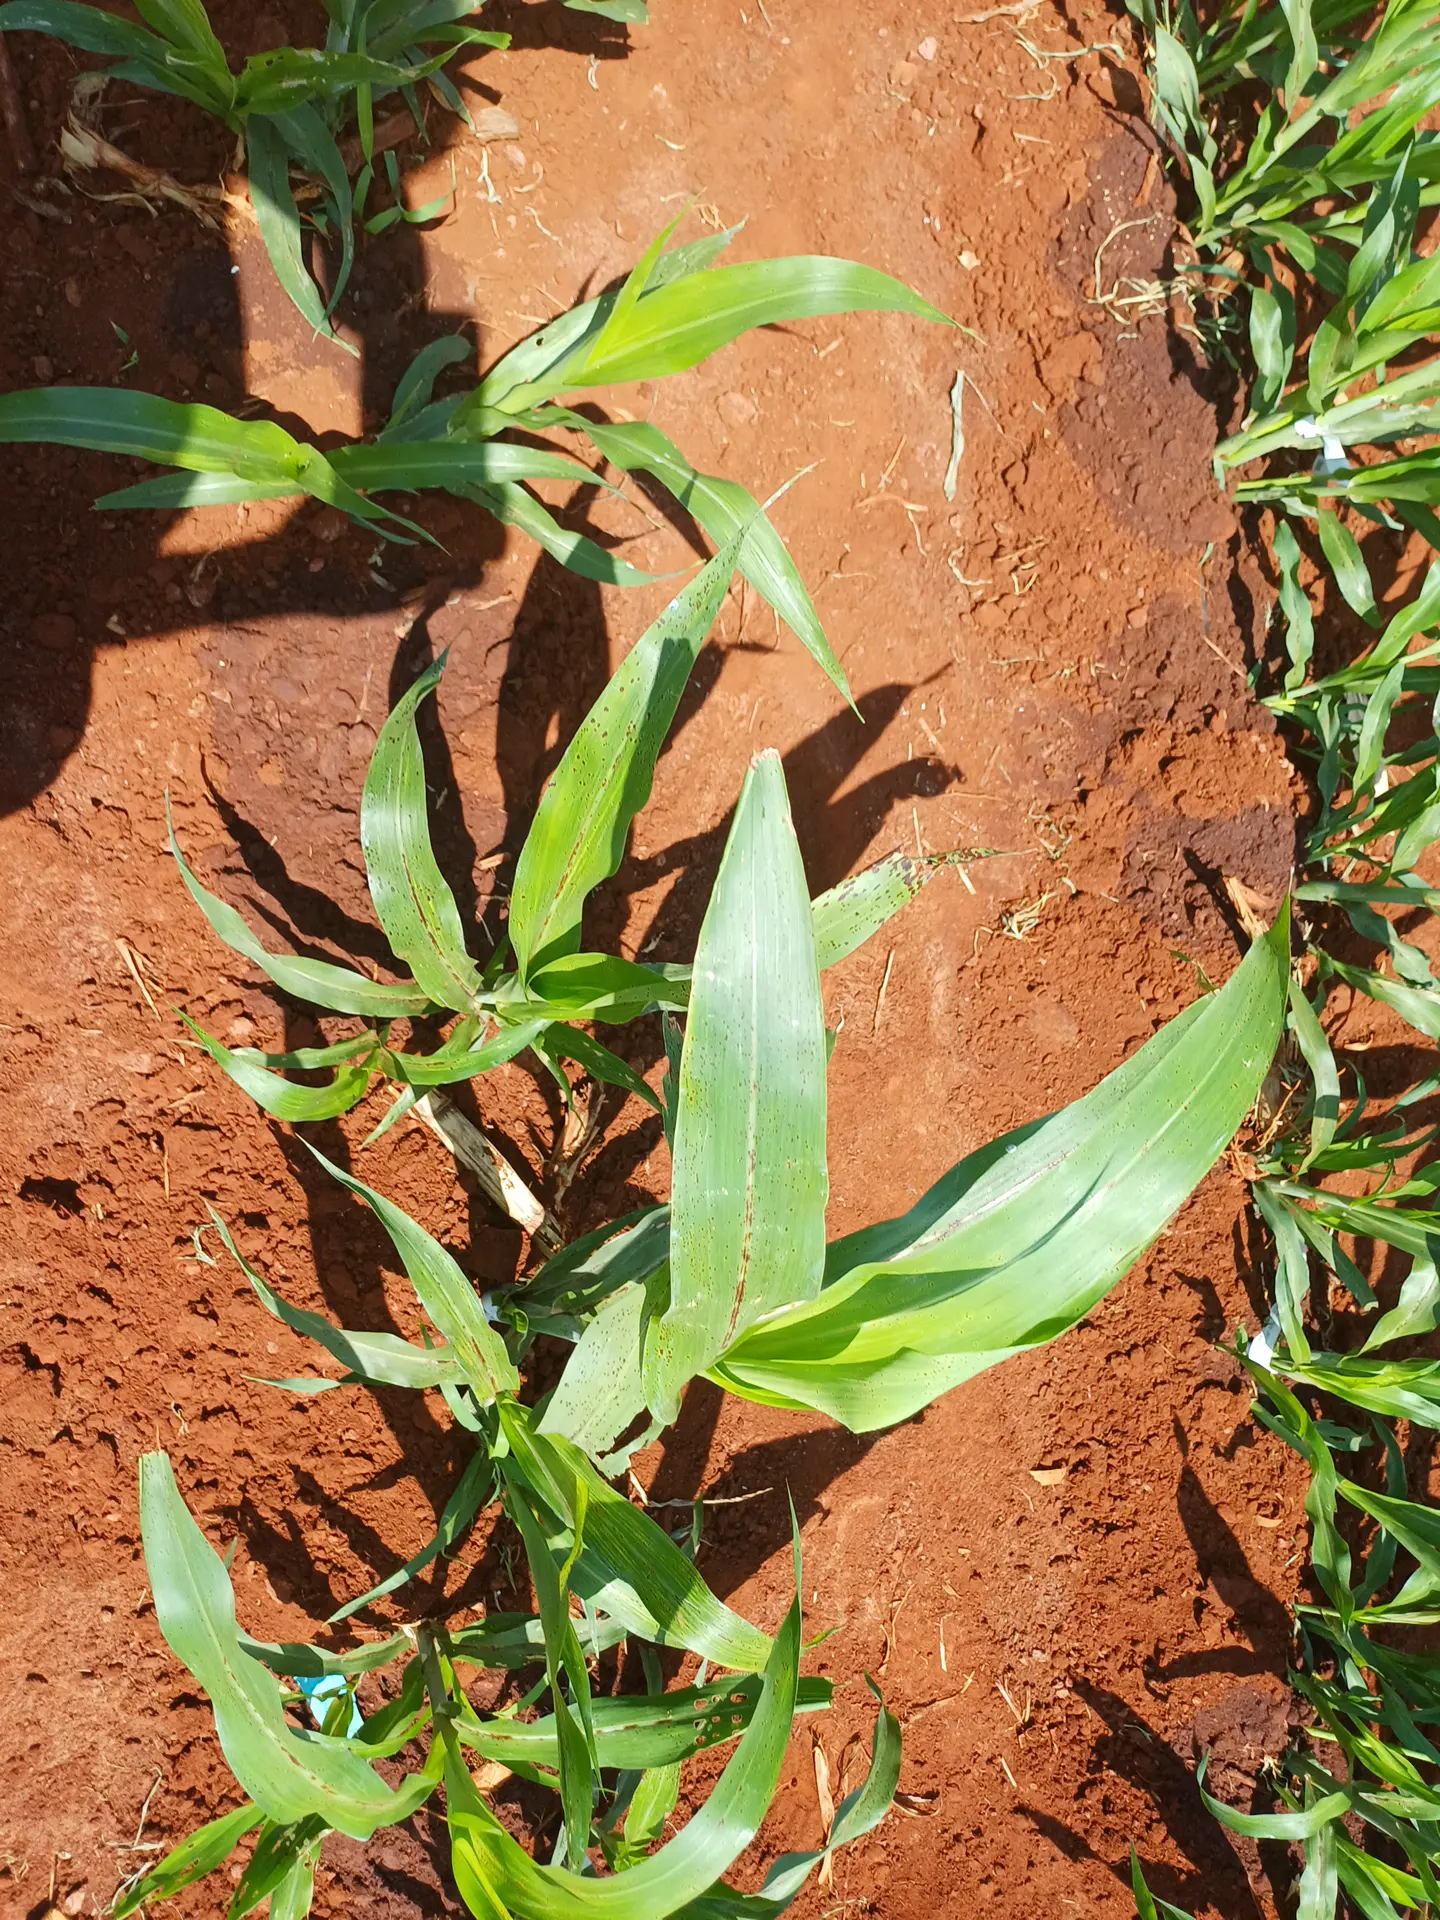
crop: sorghum
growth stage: vegetative
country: Kenya
